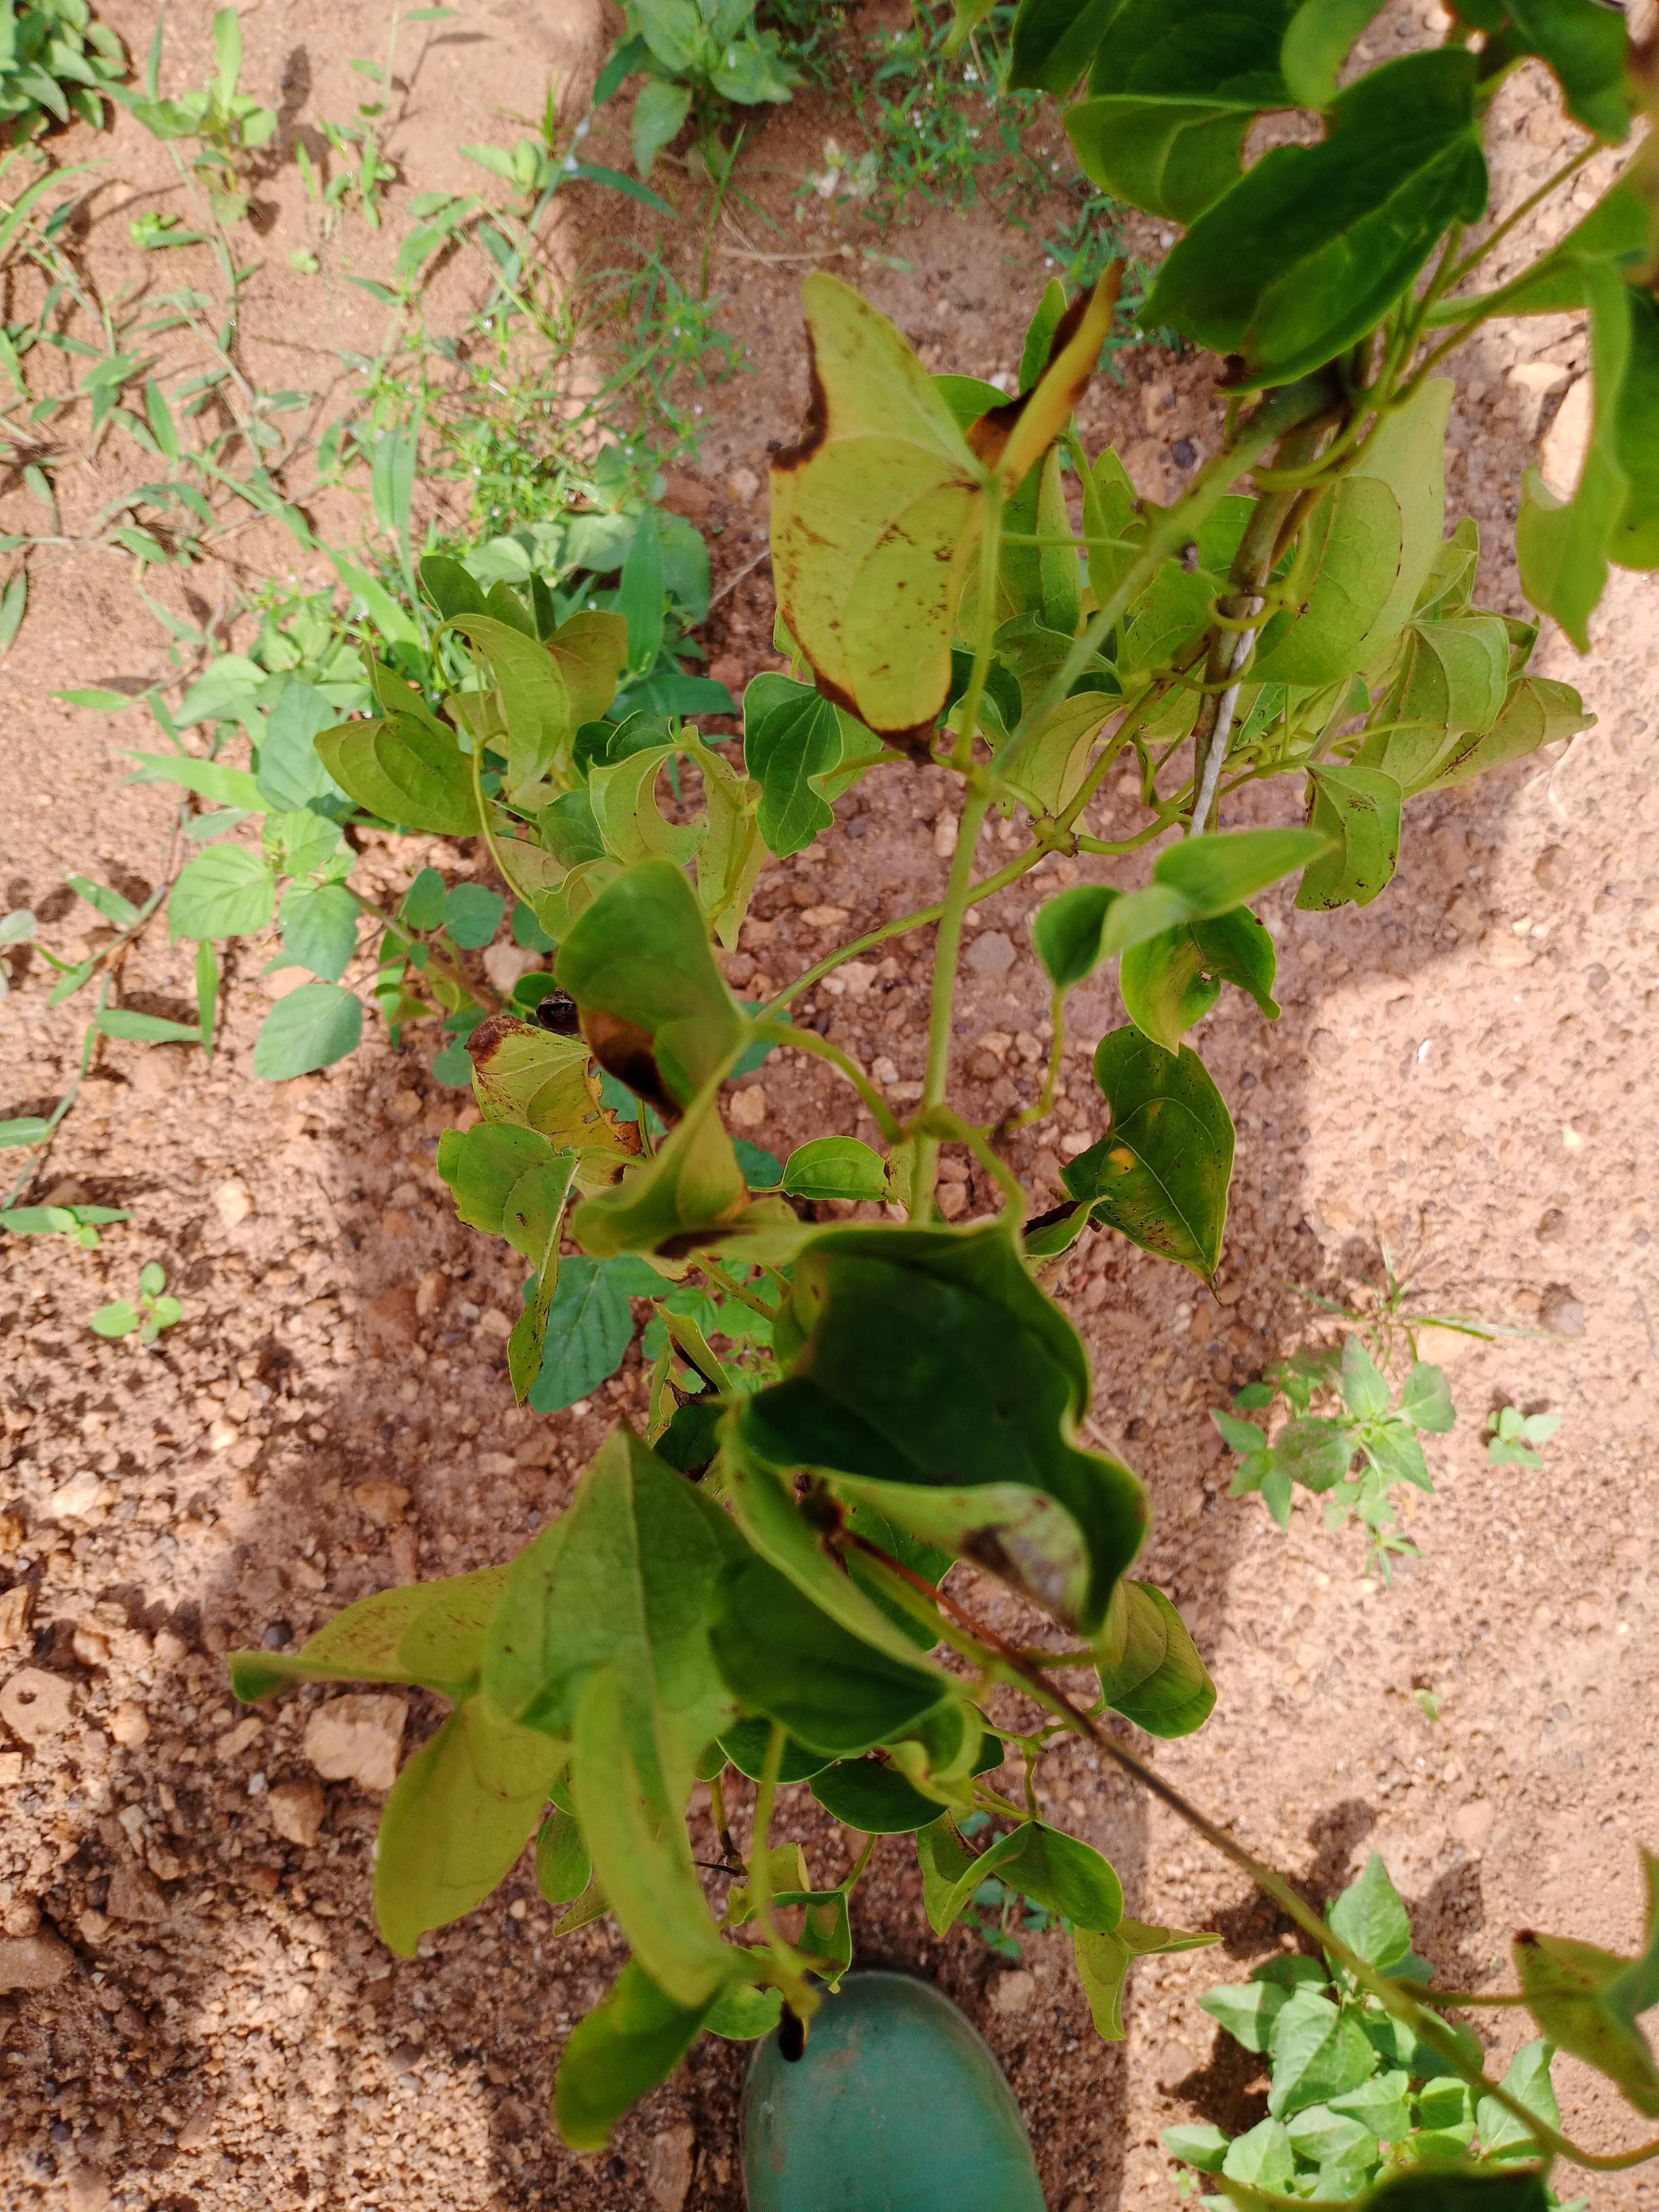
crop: yam
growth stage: vegetative
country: Nigeria
